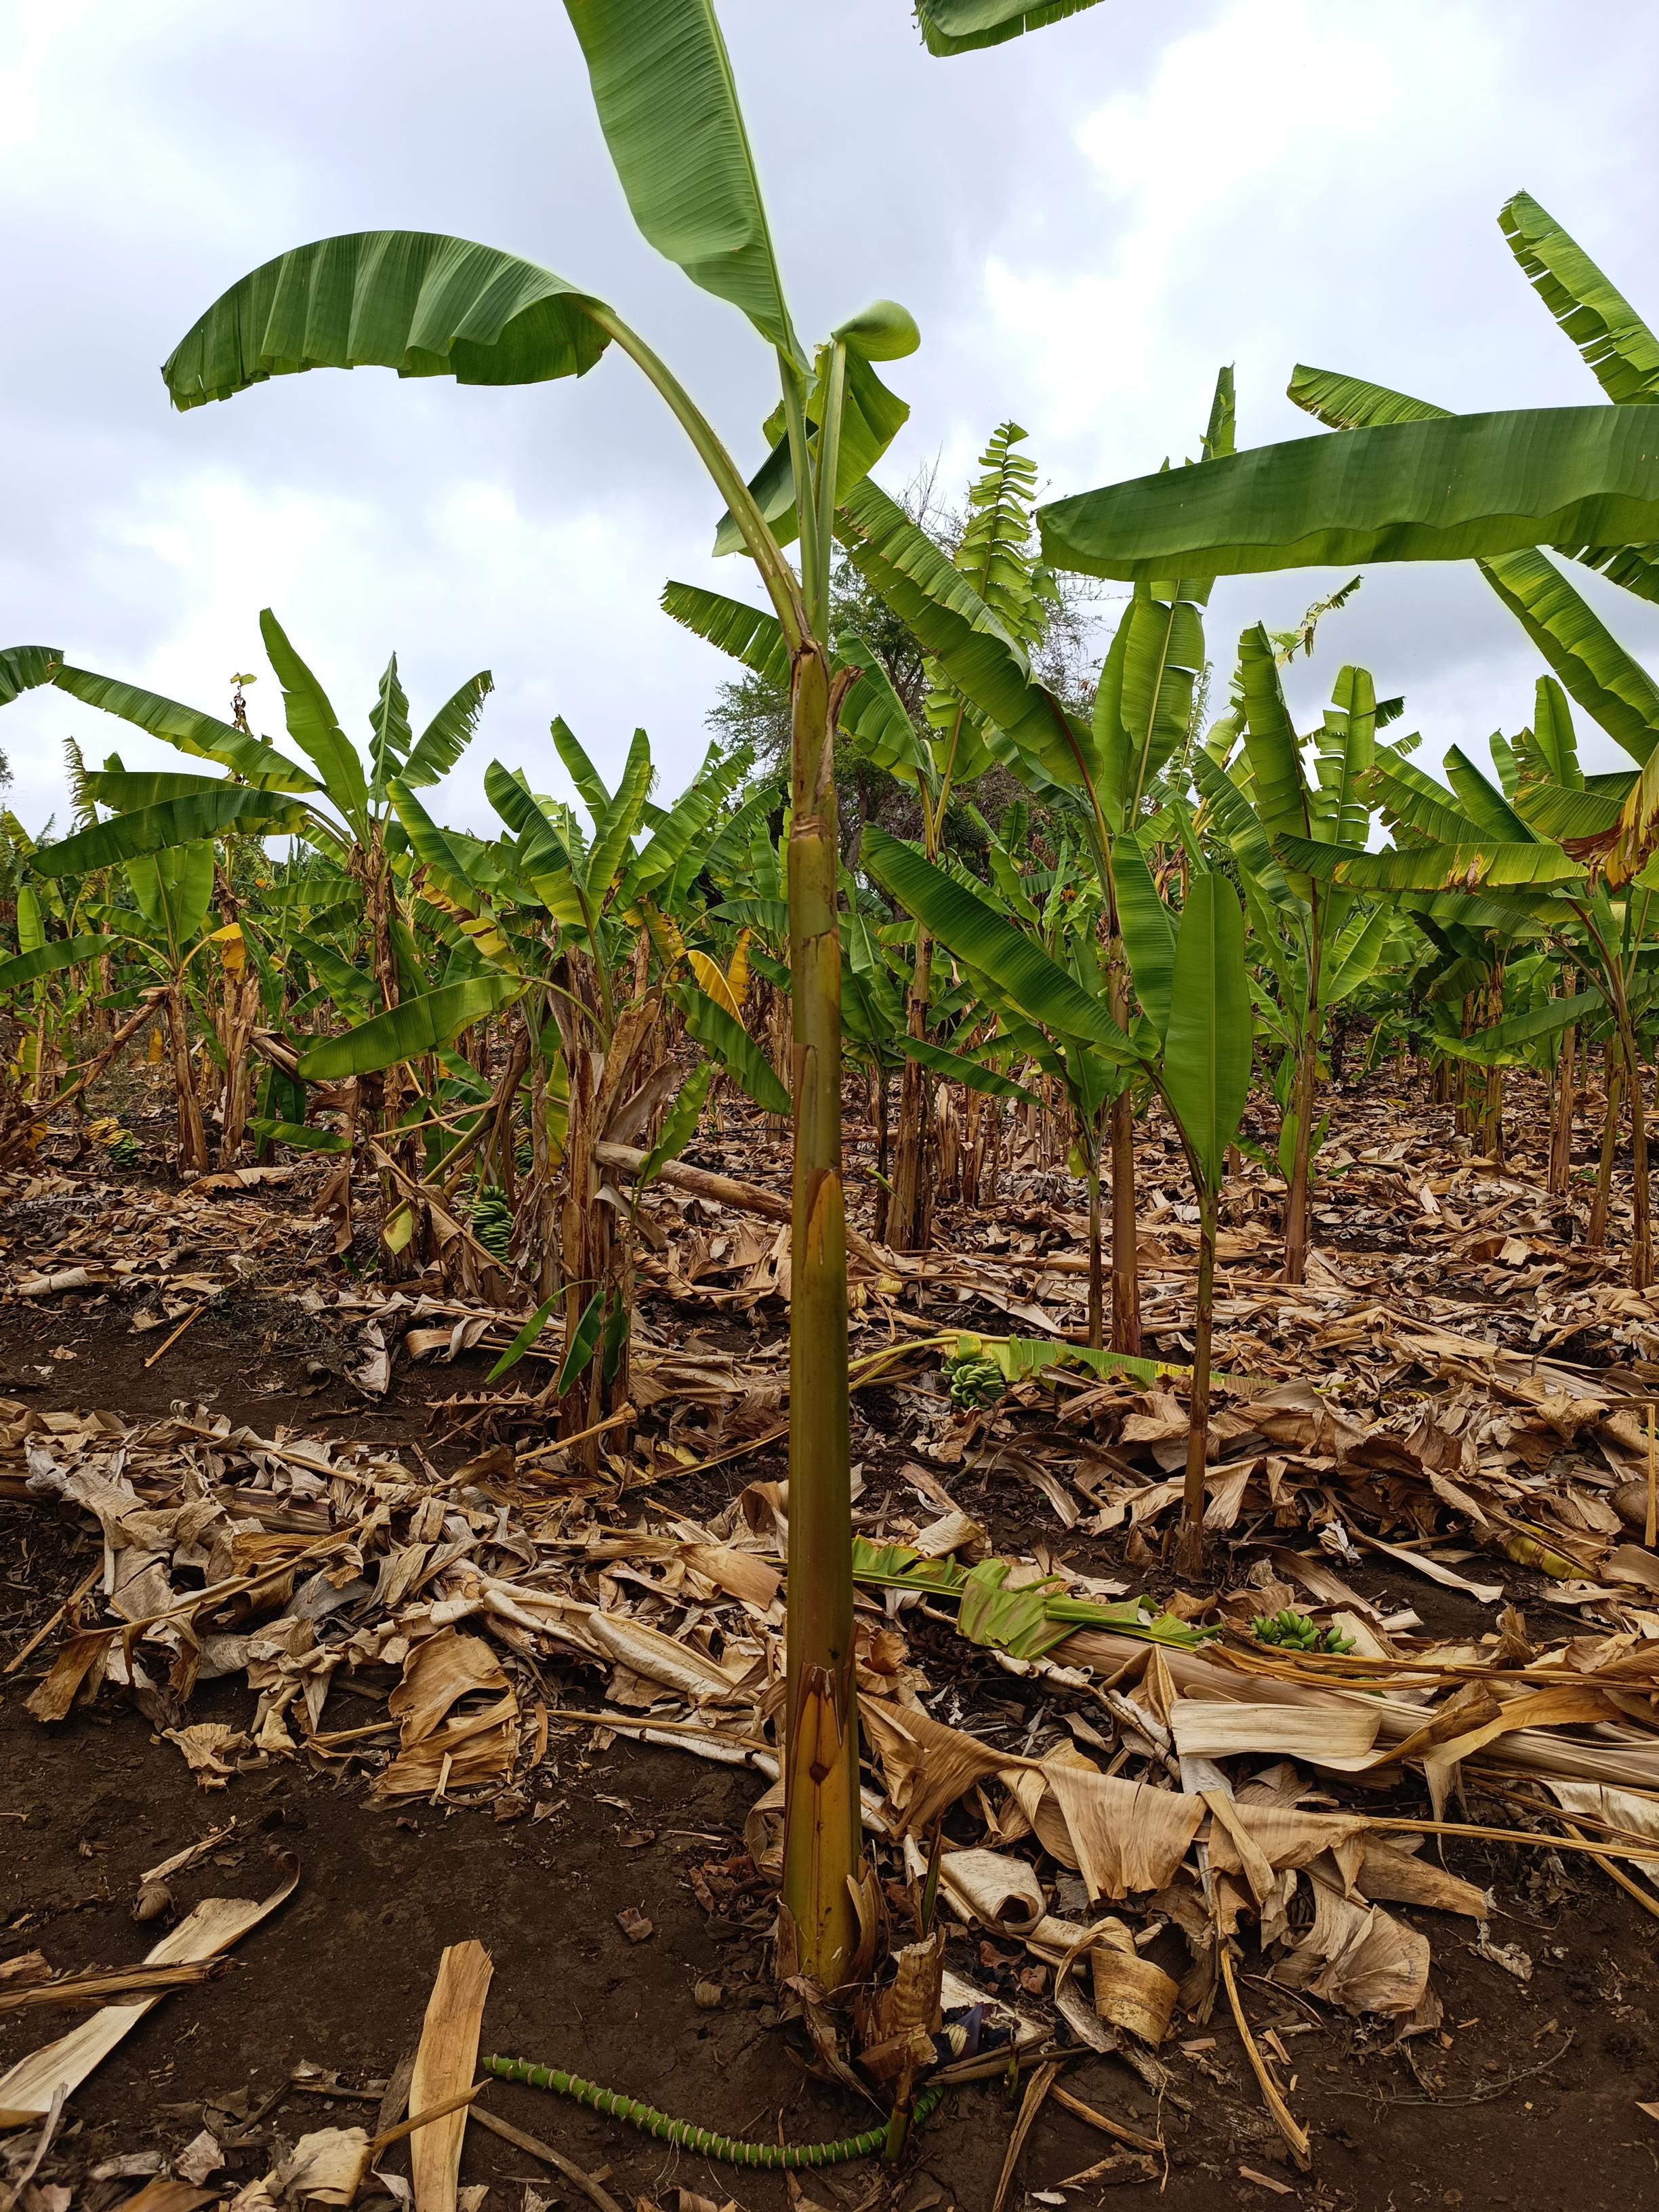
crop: banana
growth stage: vegetative
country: Tanzania
